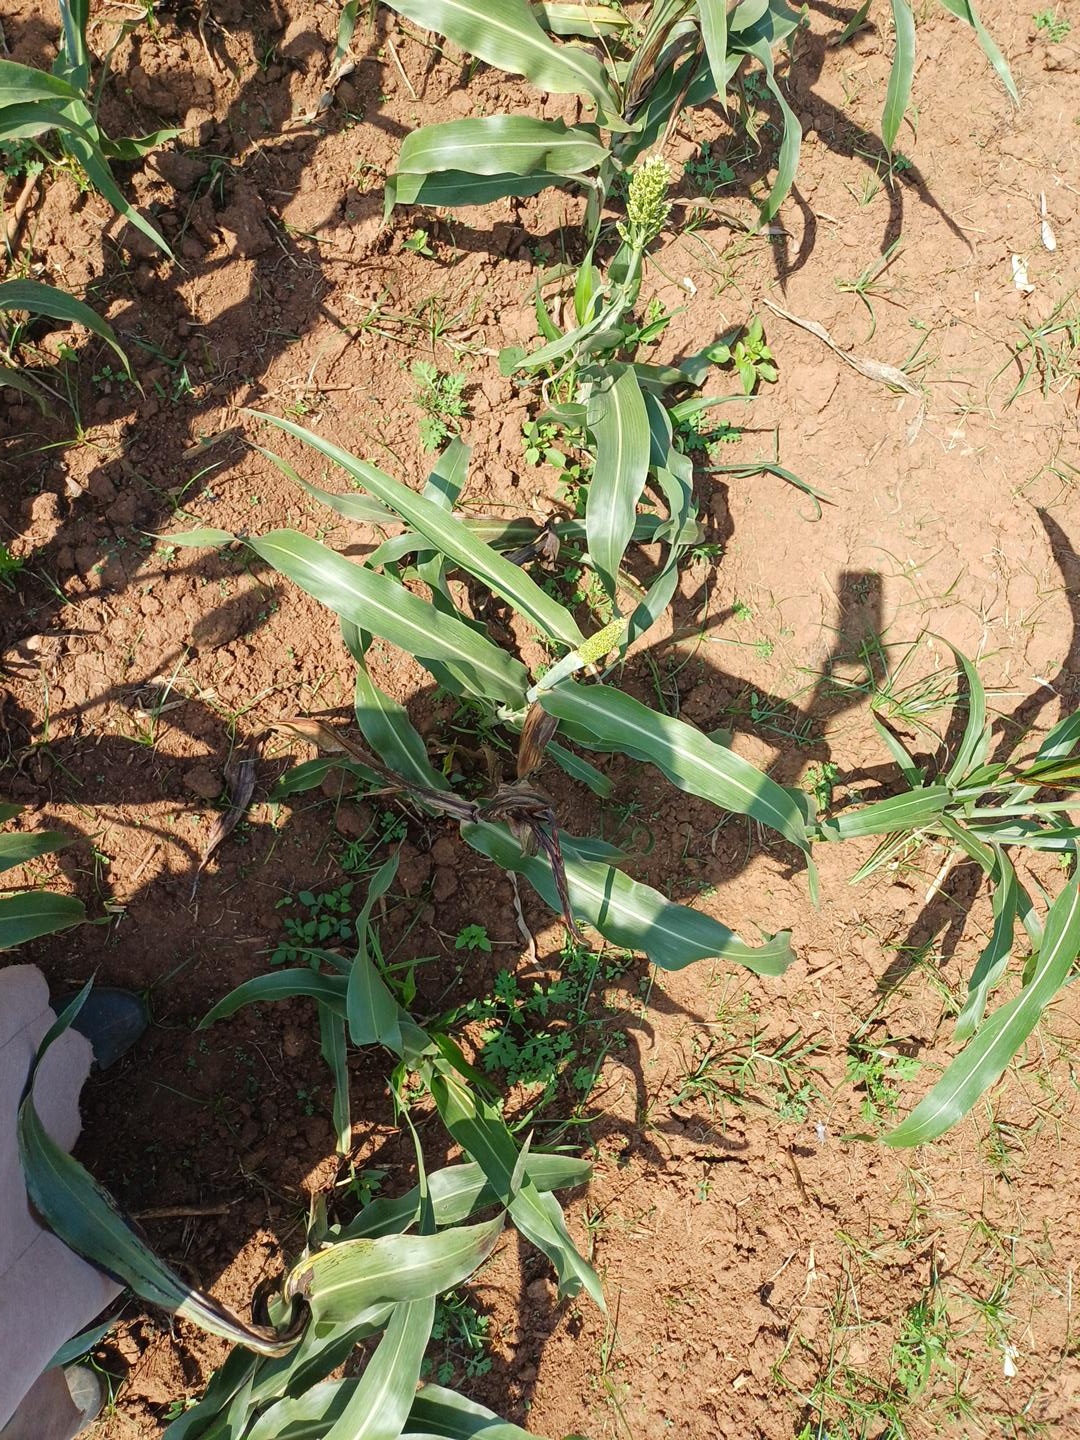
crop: sorghum
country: Kenya
